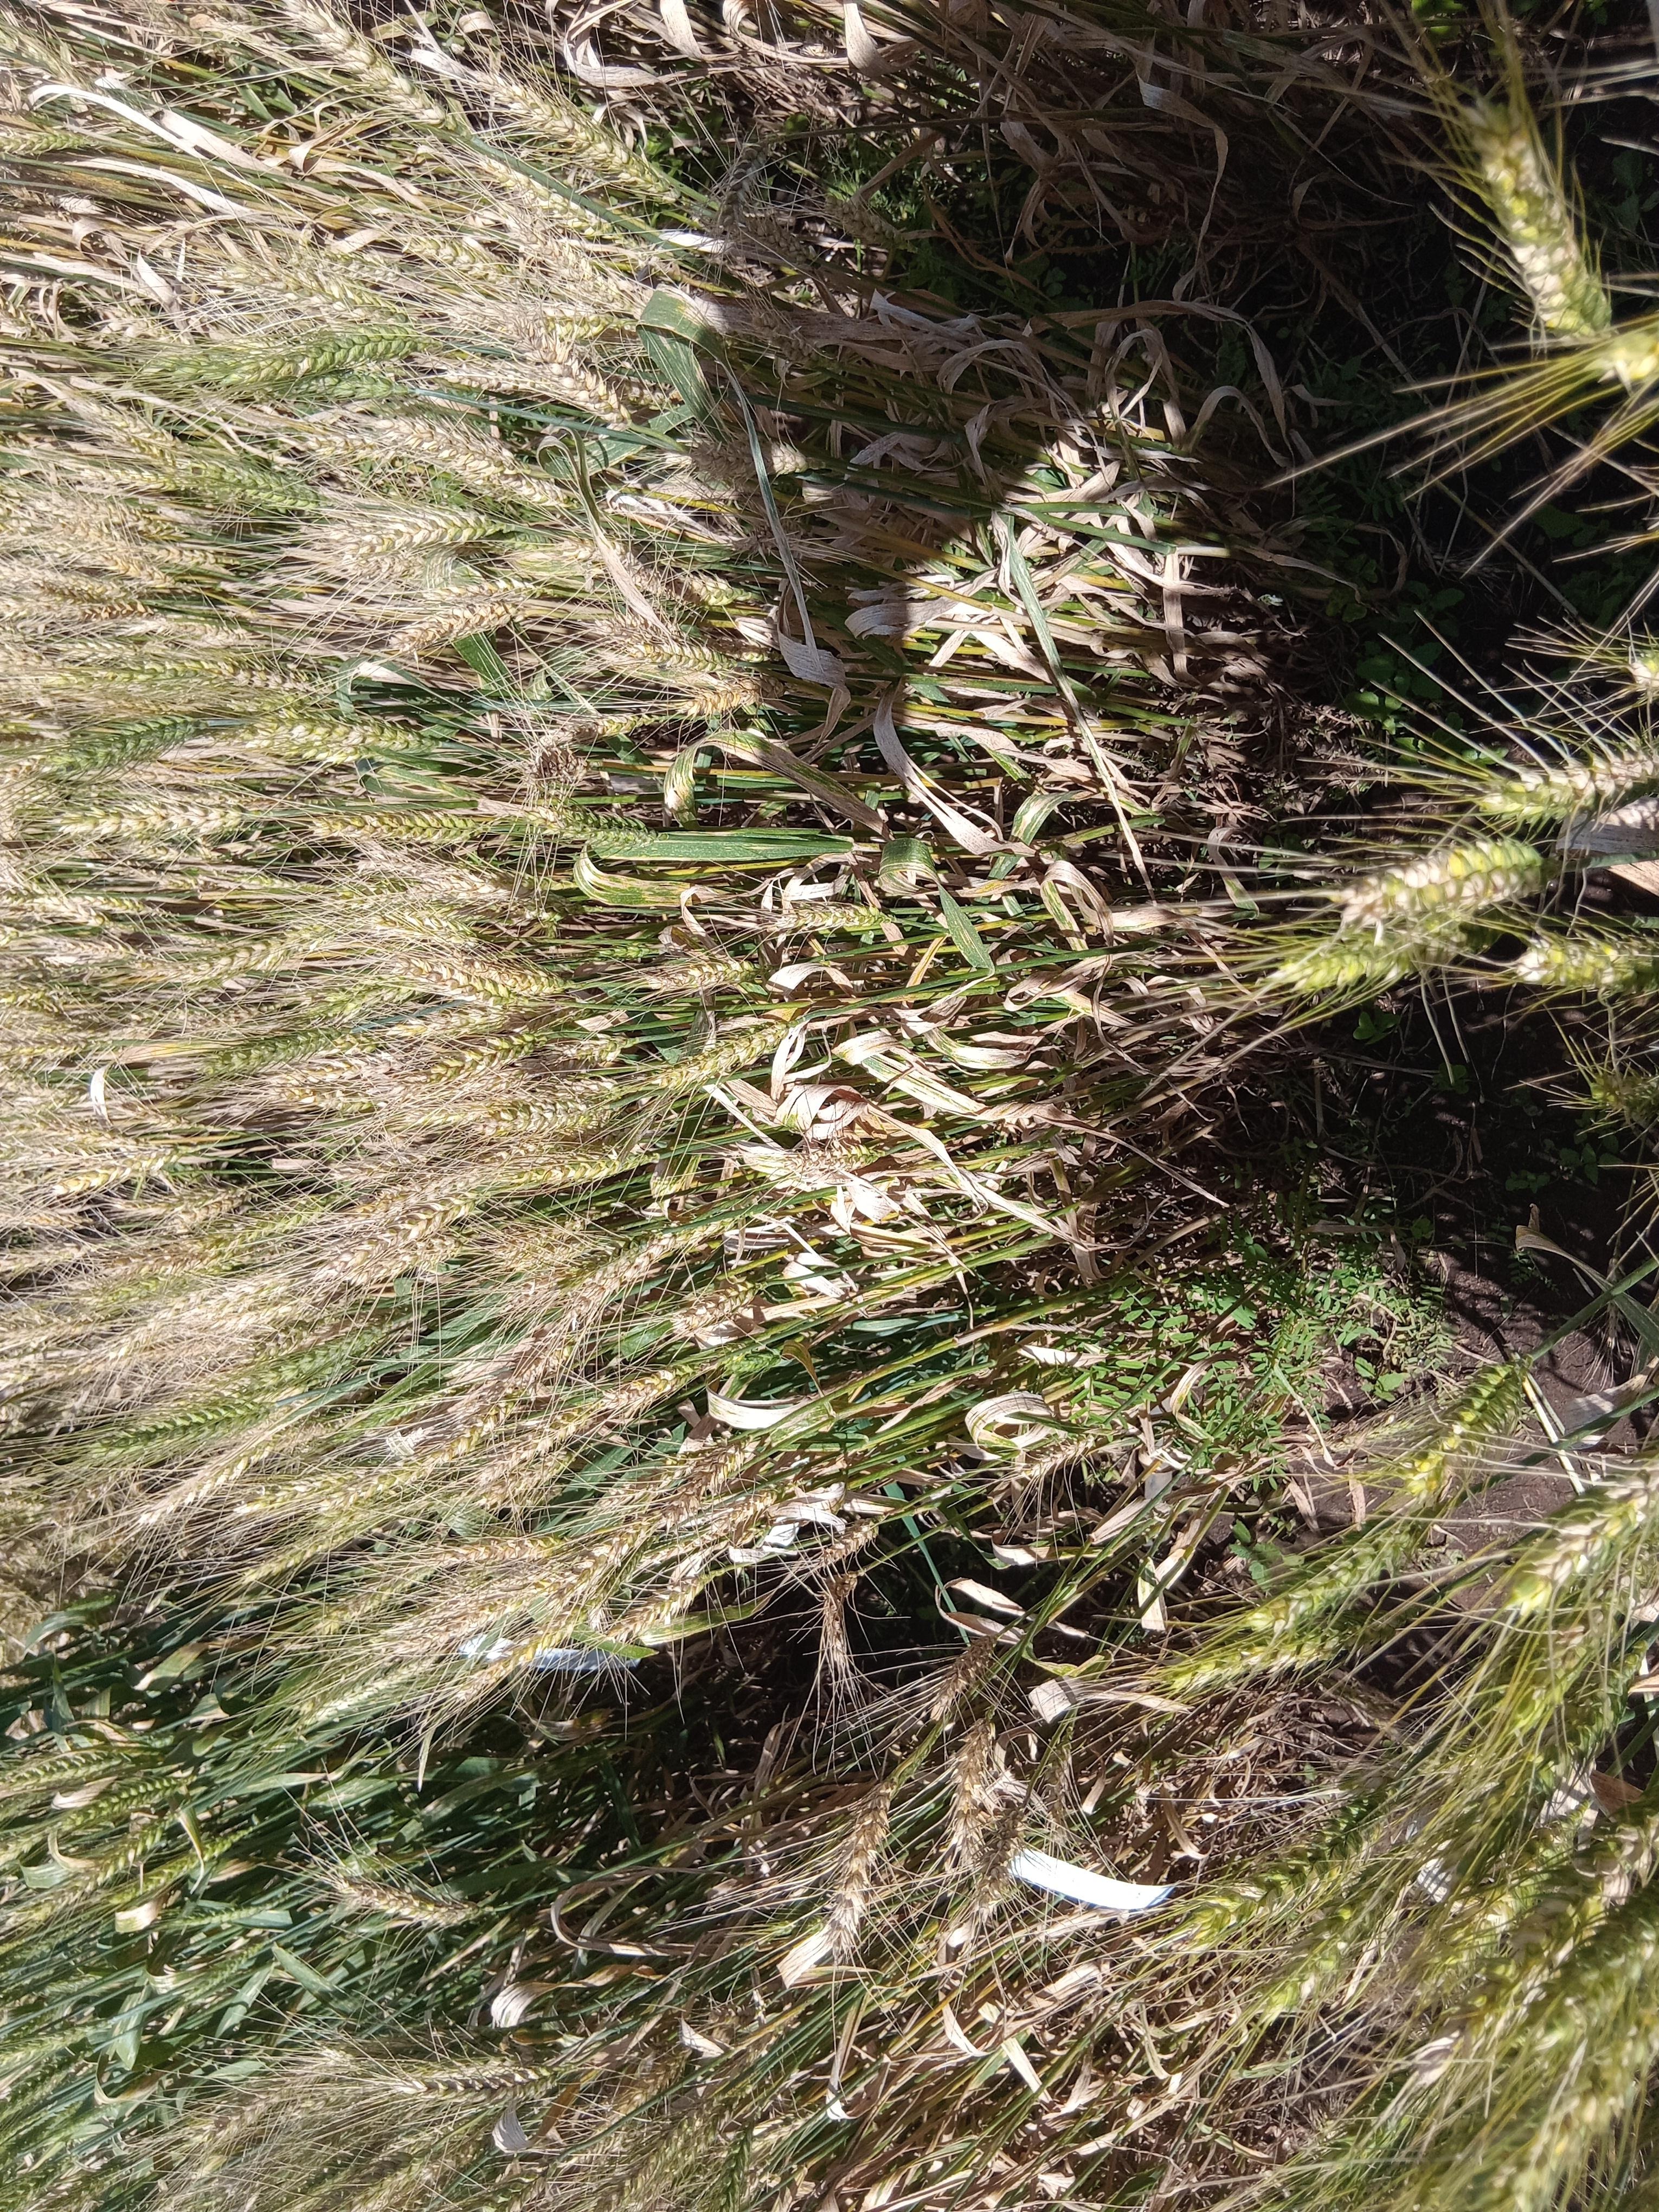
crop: wheat
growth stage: maturity
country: Kenya
